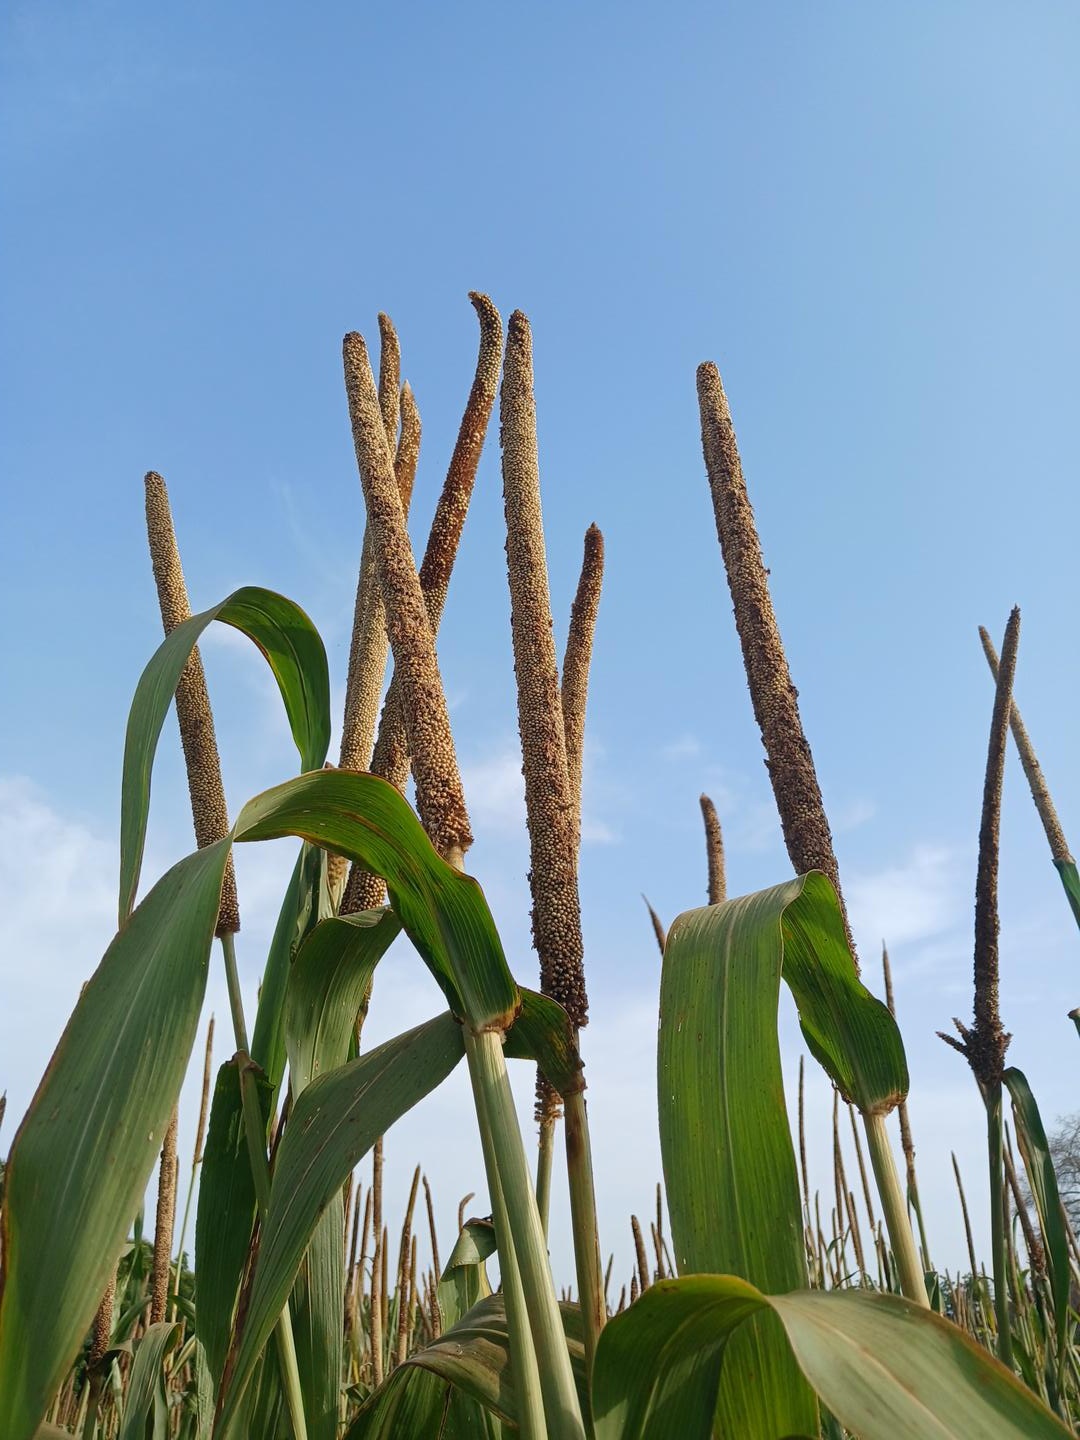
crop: pearl millet
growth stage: maturity
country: Senegal
